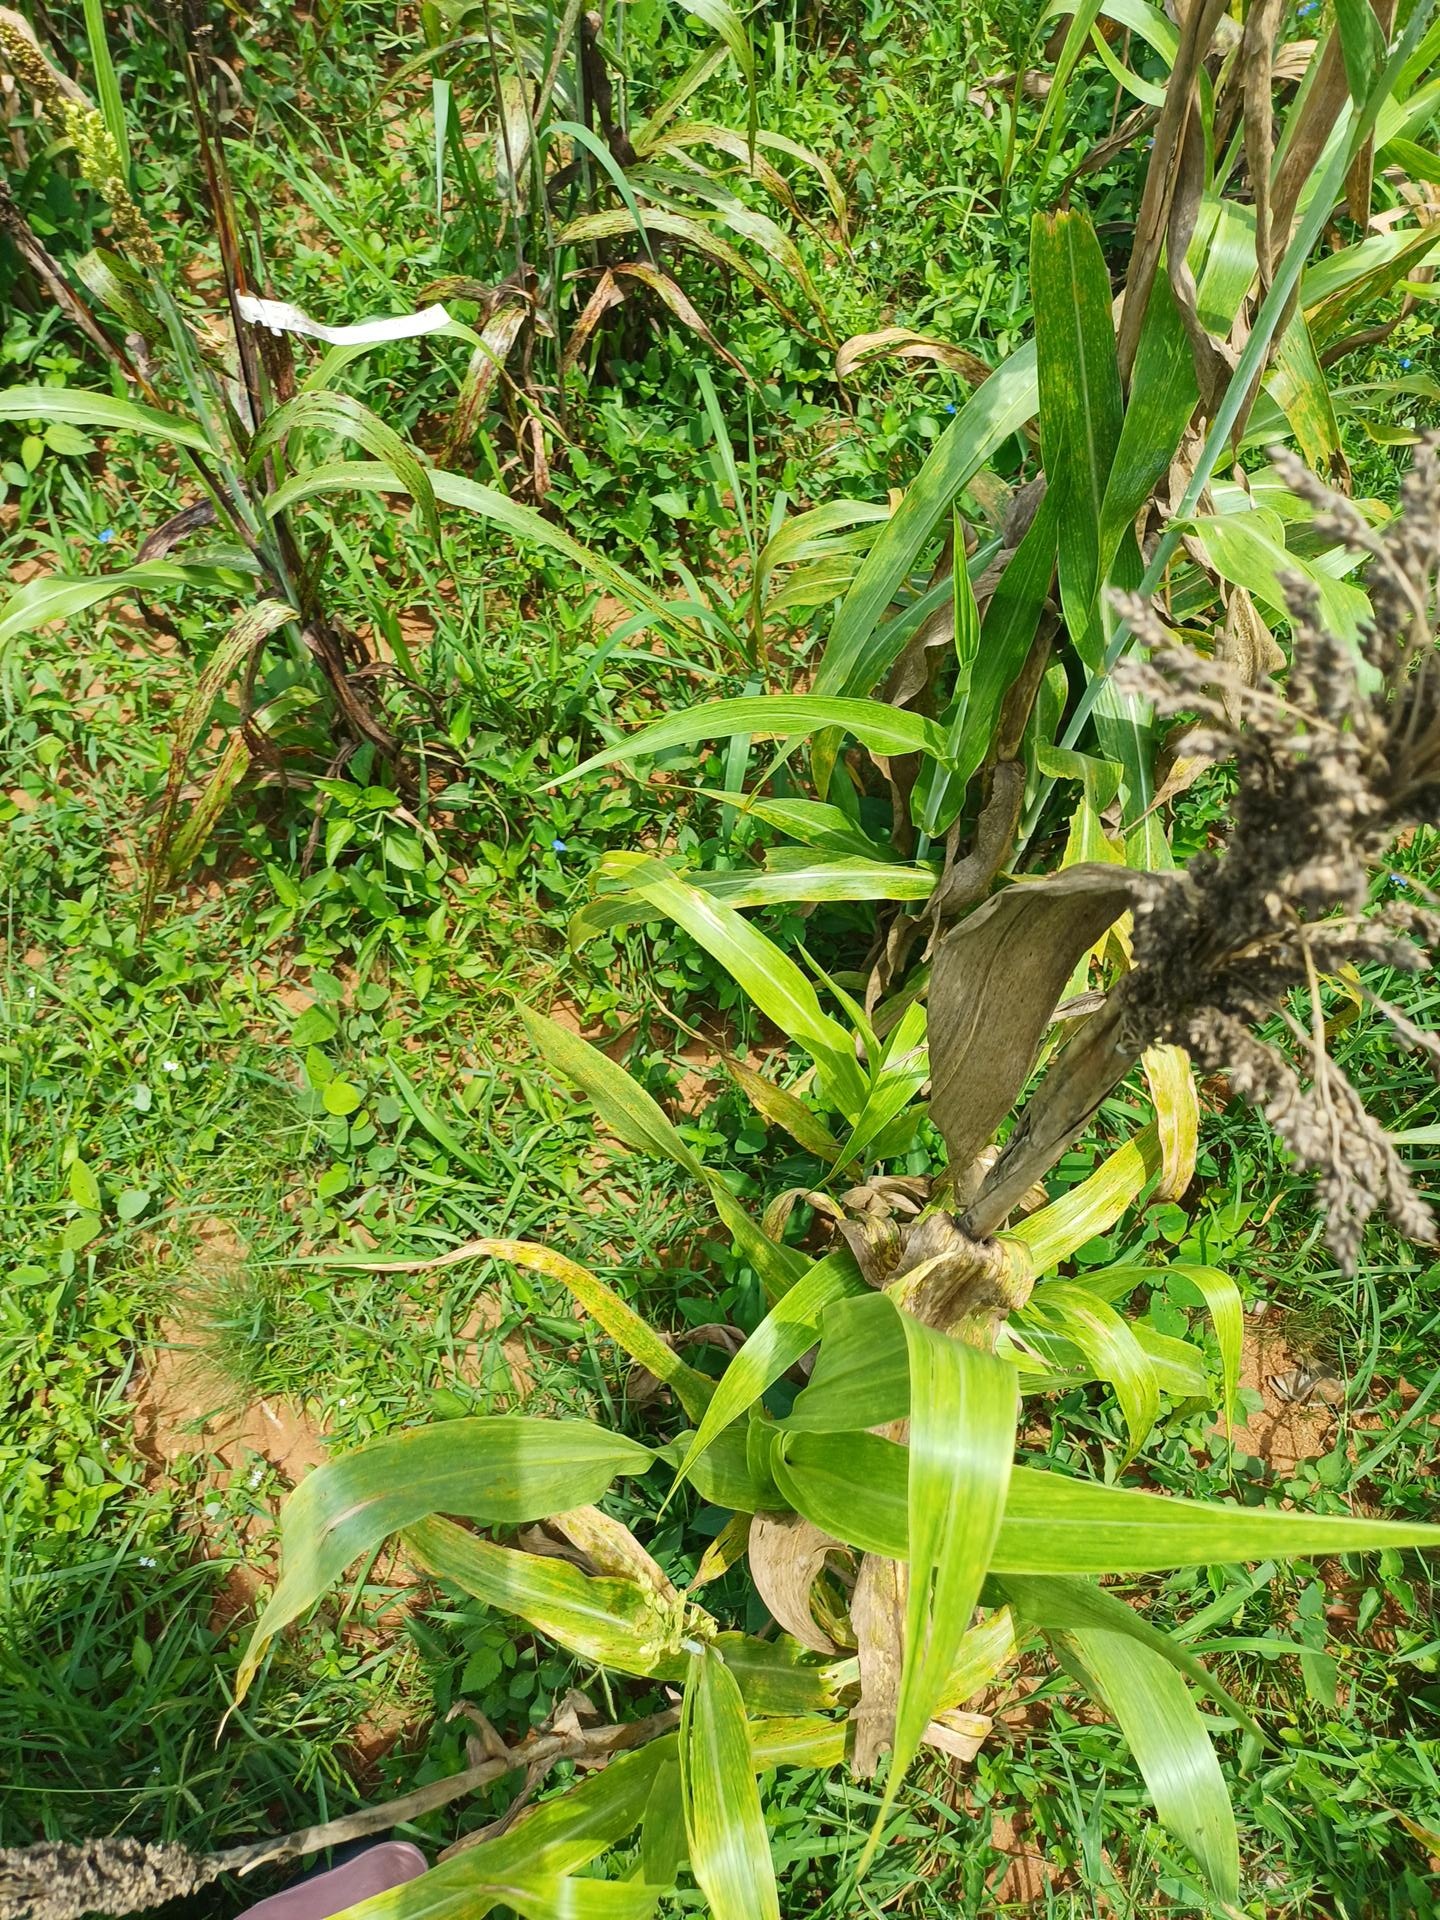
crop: sorghum
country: Kenya
